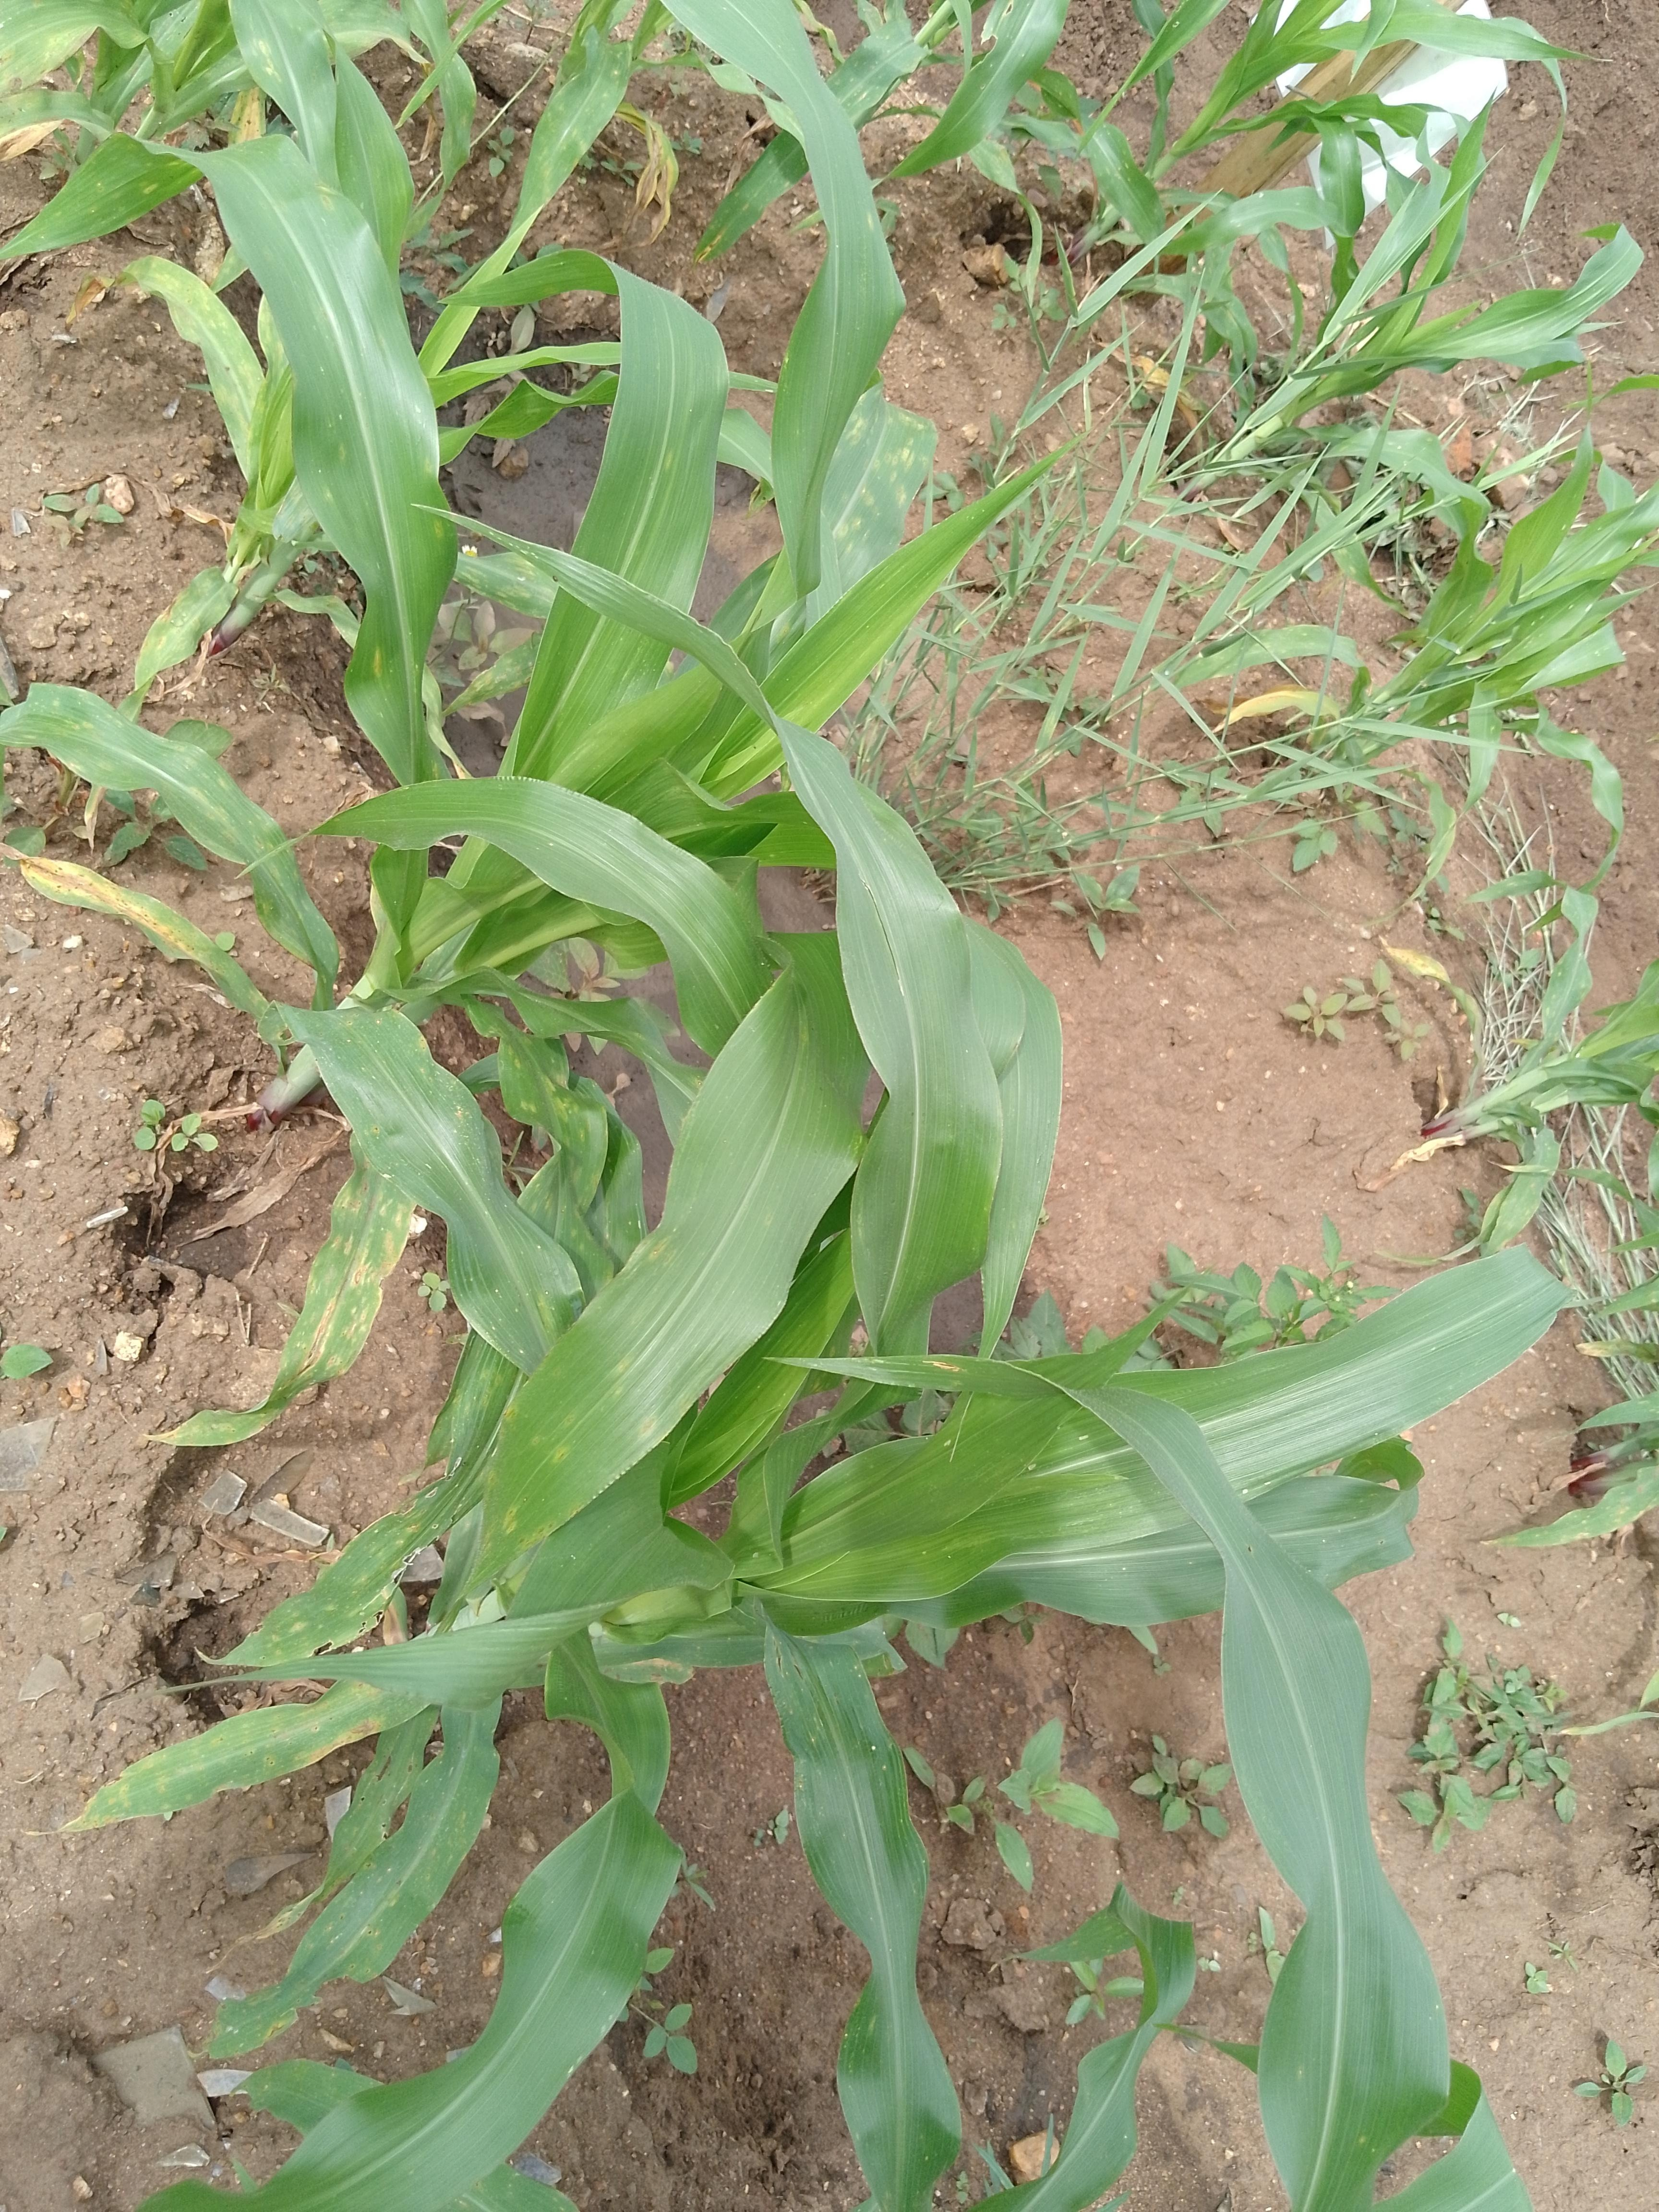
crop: maize
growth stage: elongation stem
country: Malawi
